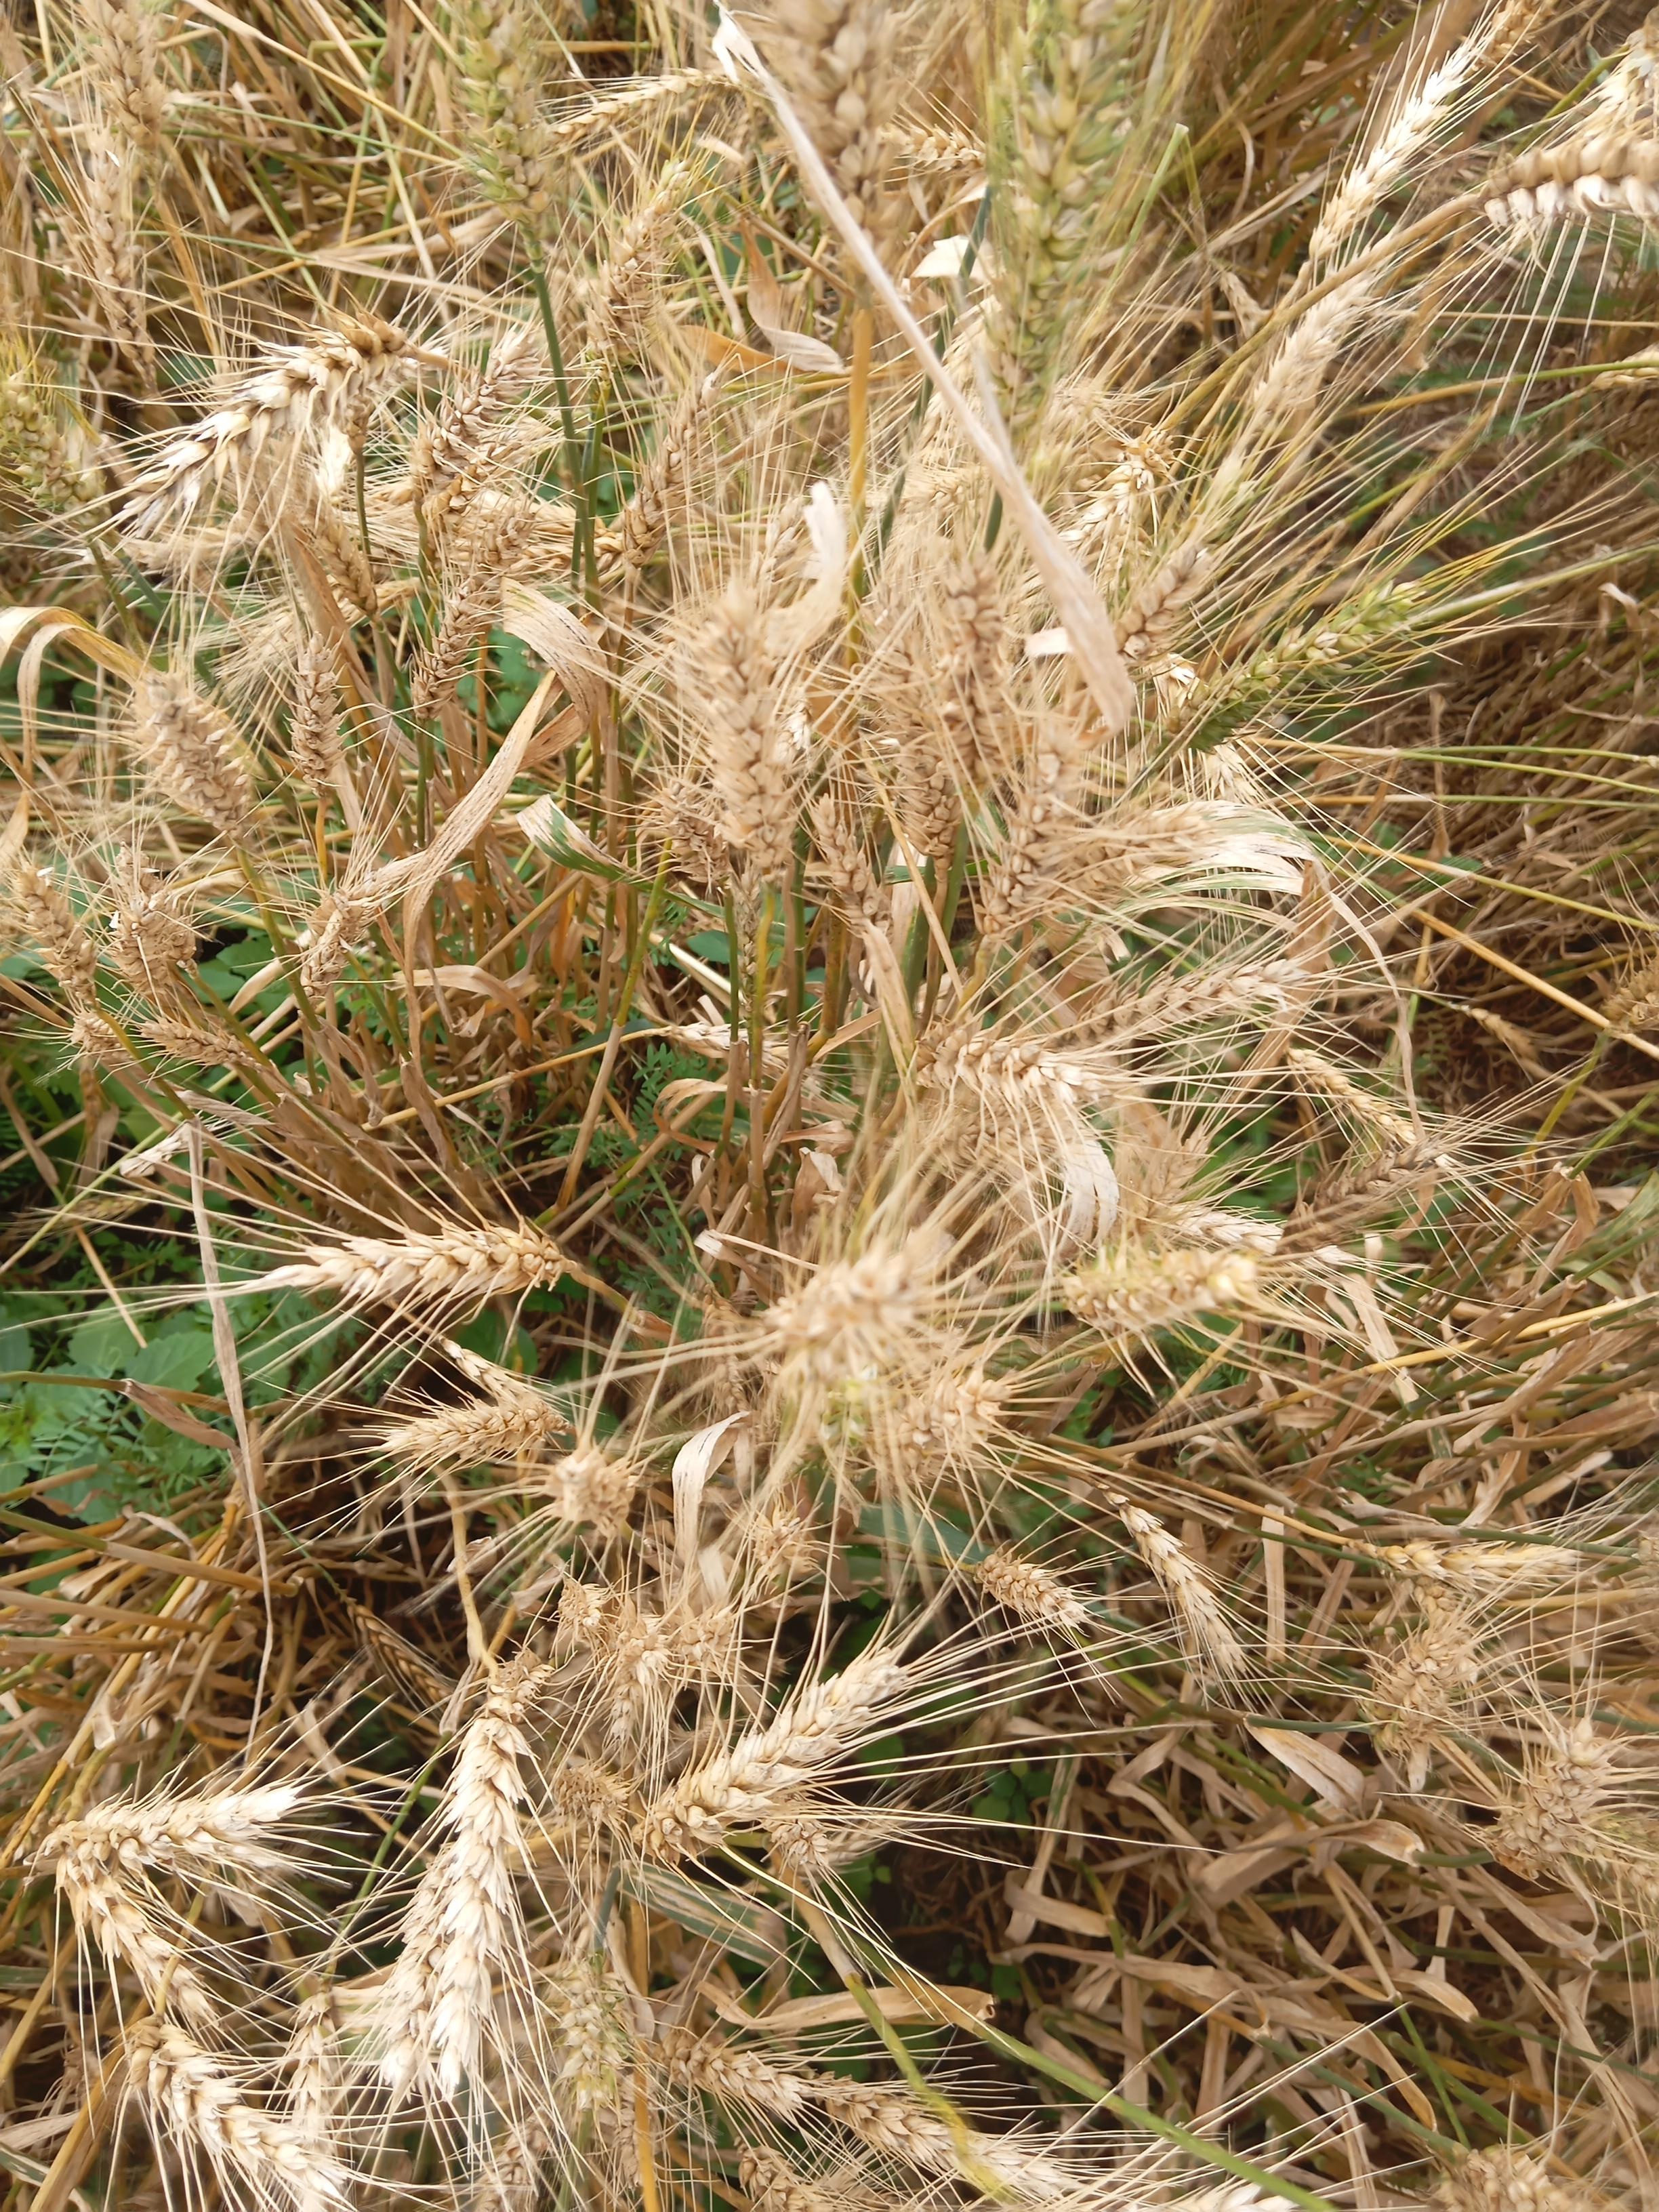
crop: wheat
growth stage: maturity
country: Kenya
